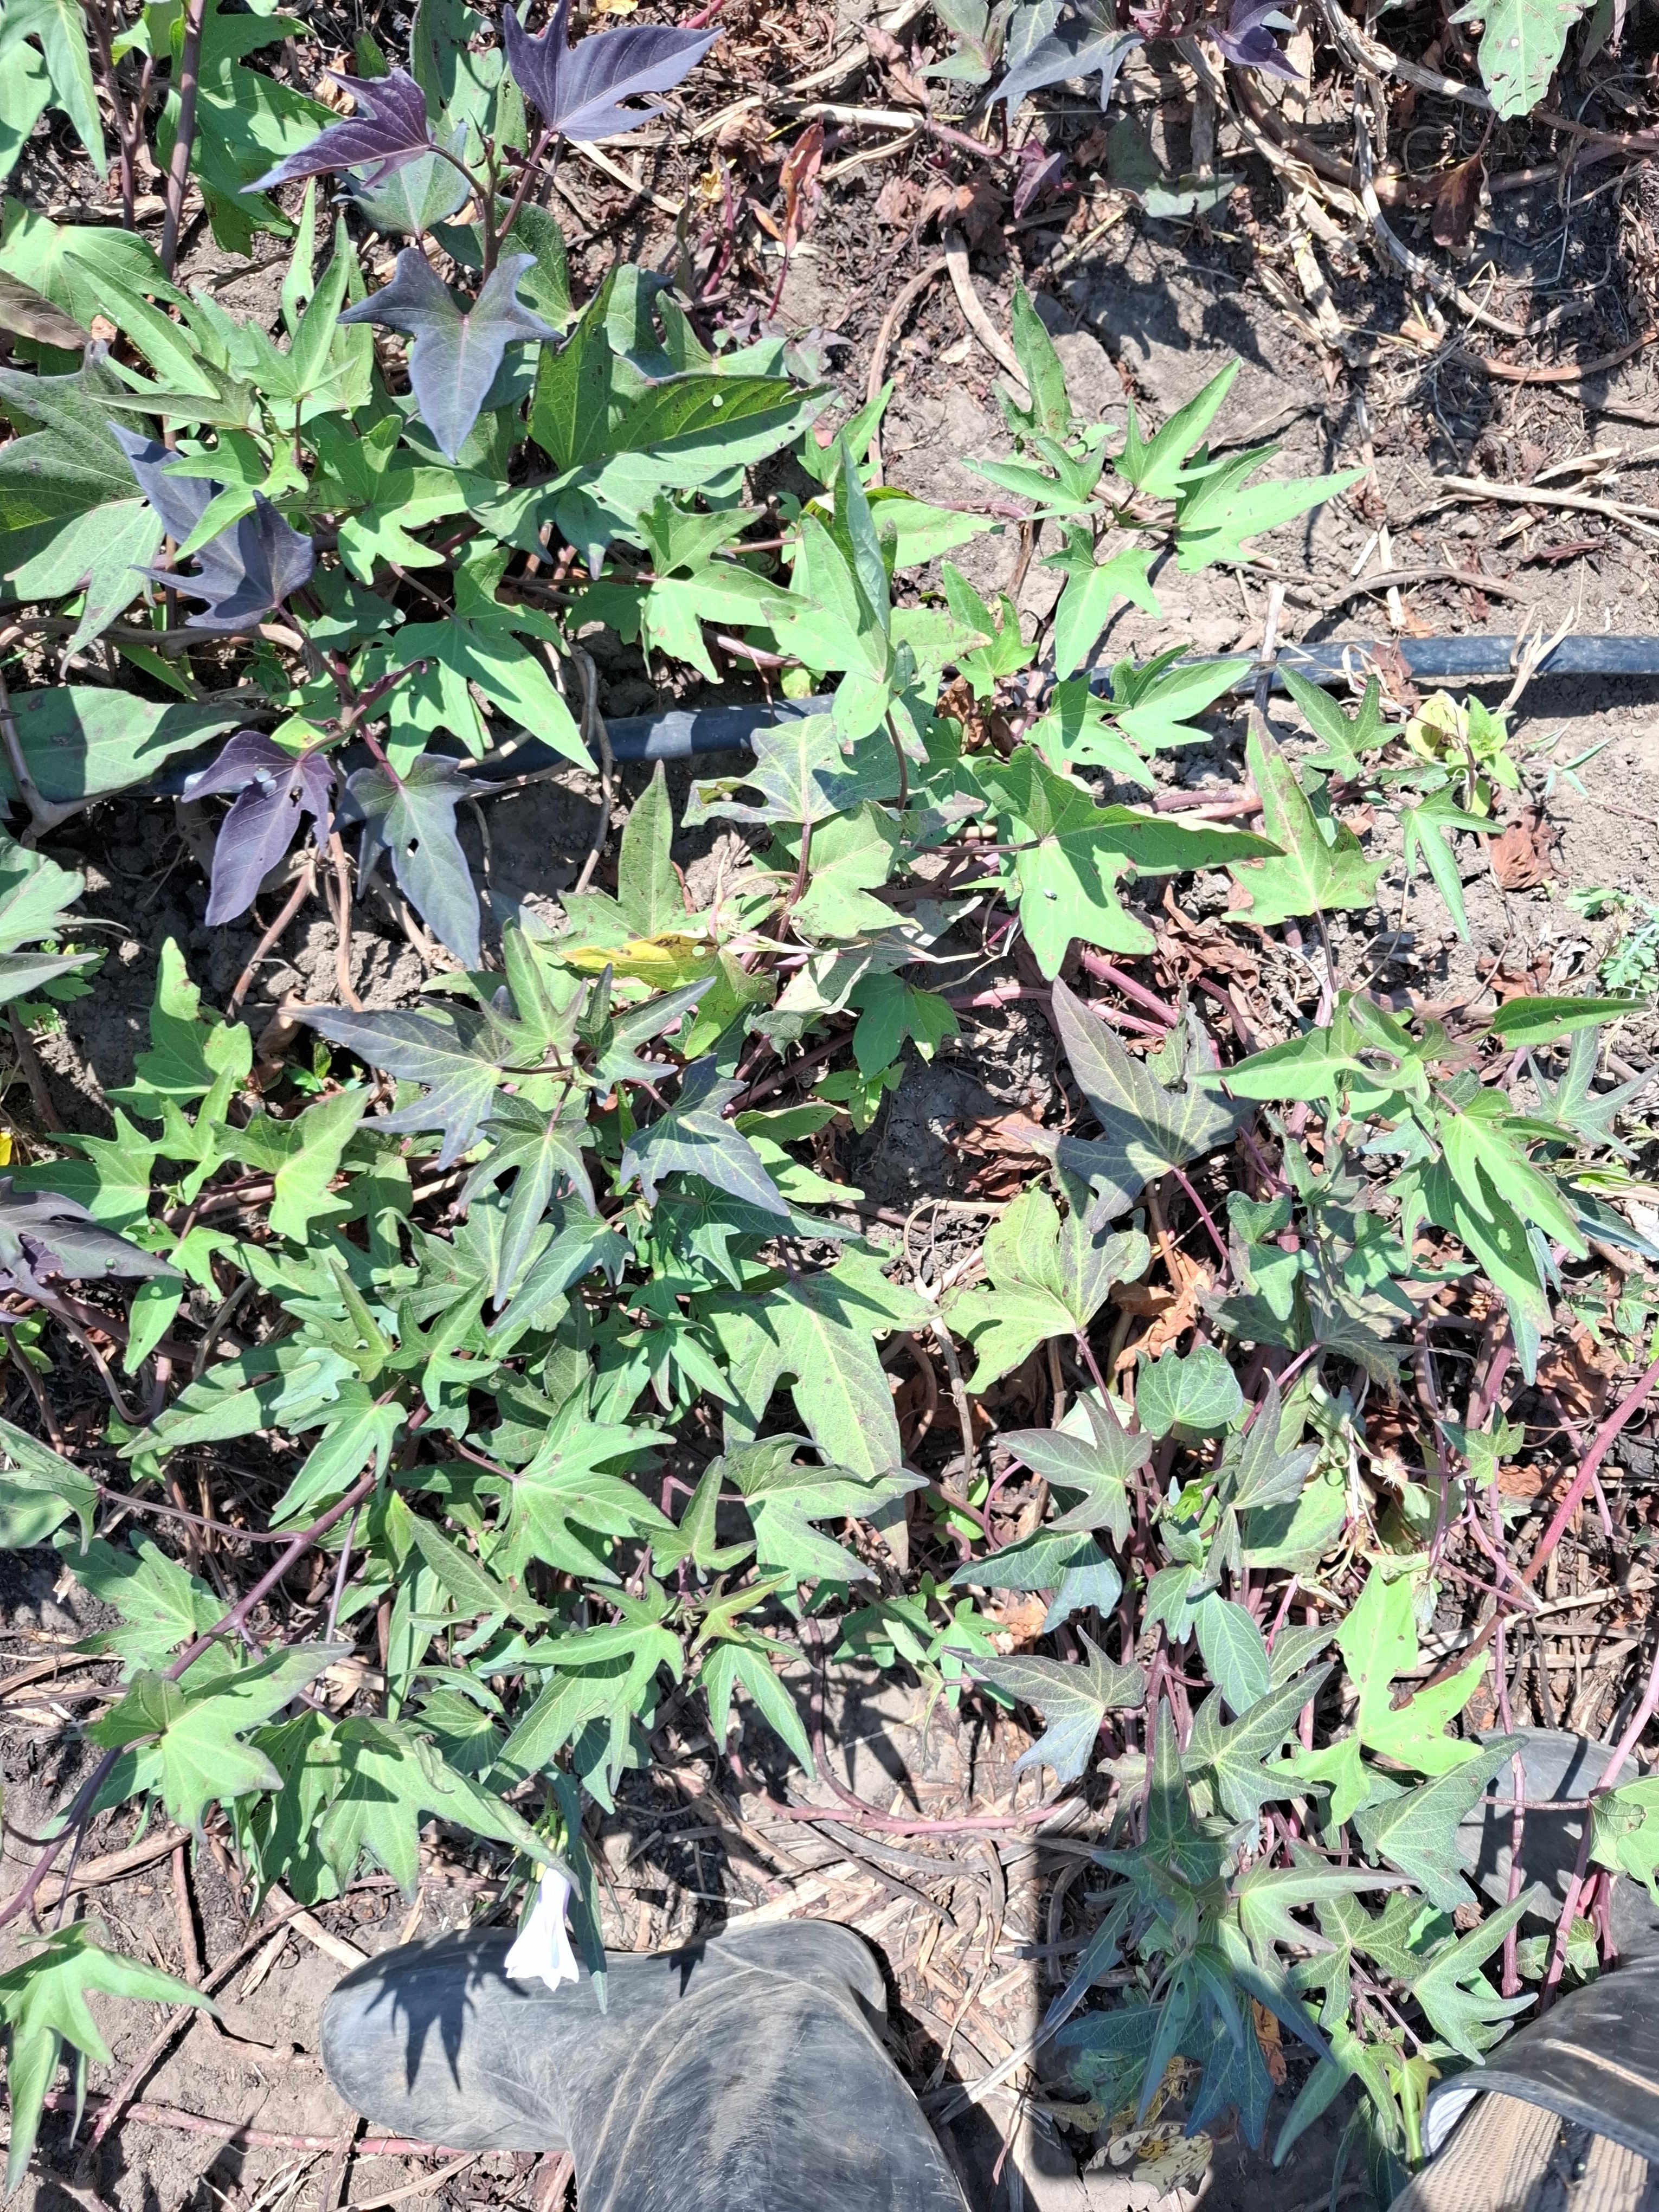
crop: sweet potato
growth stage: flowering
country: Tanzania
